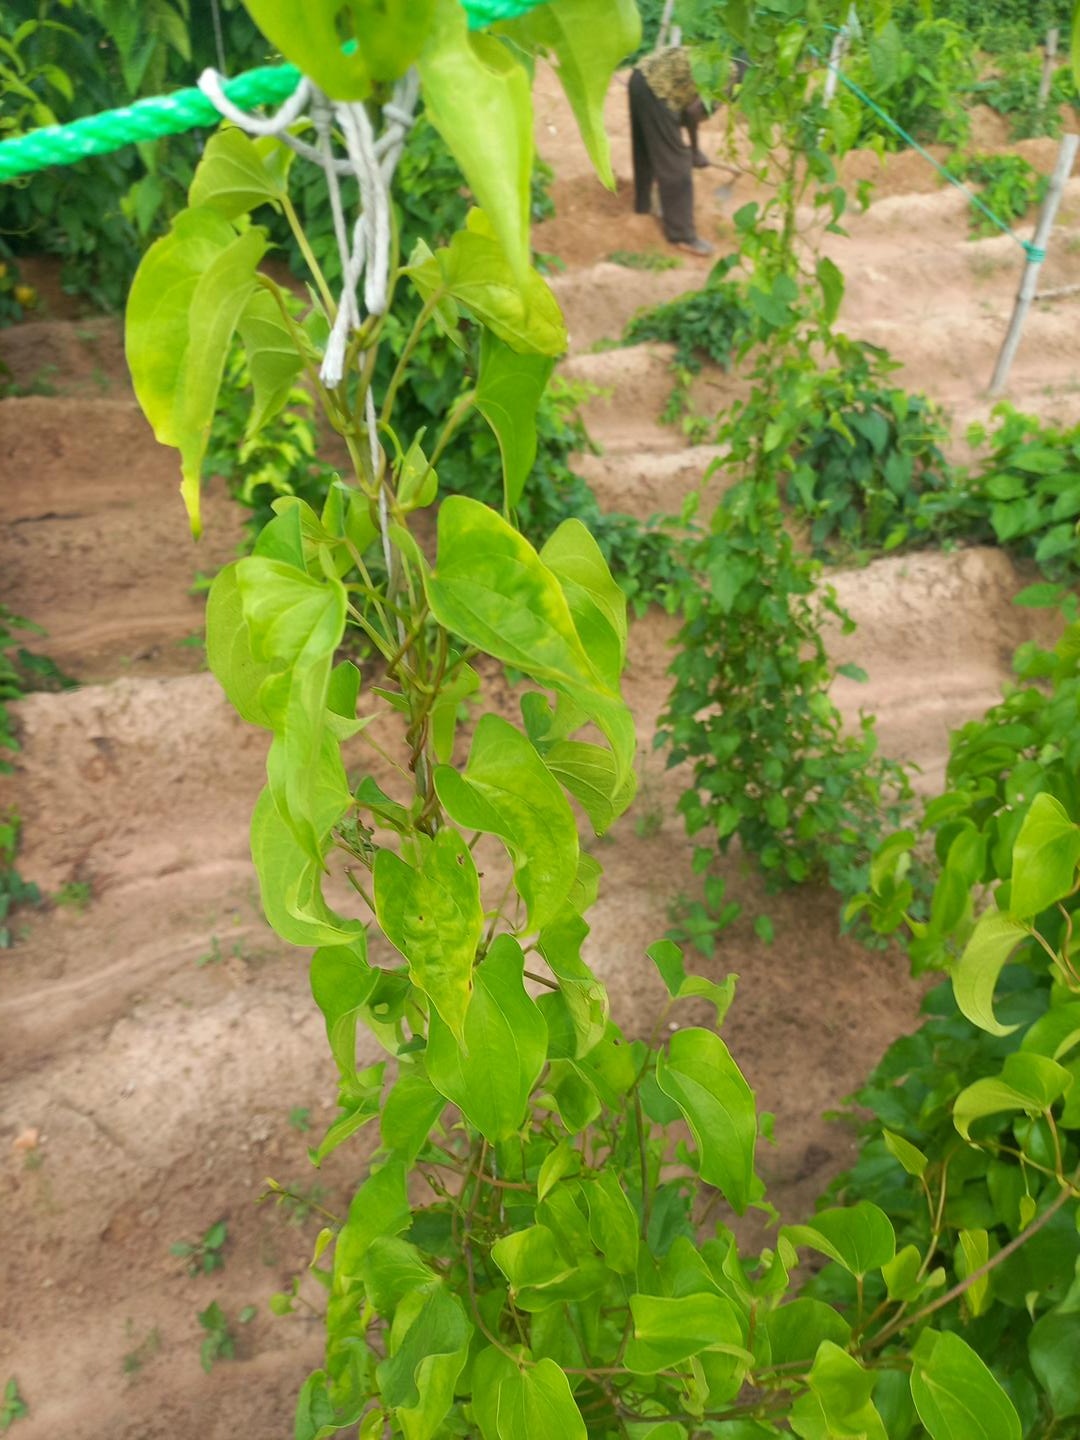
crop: yam
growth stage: flowering
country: Nigeria
